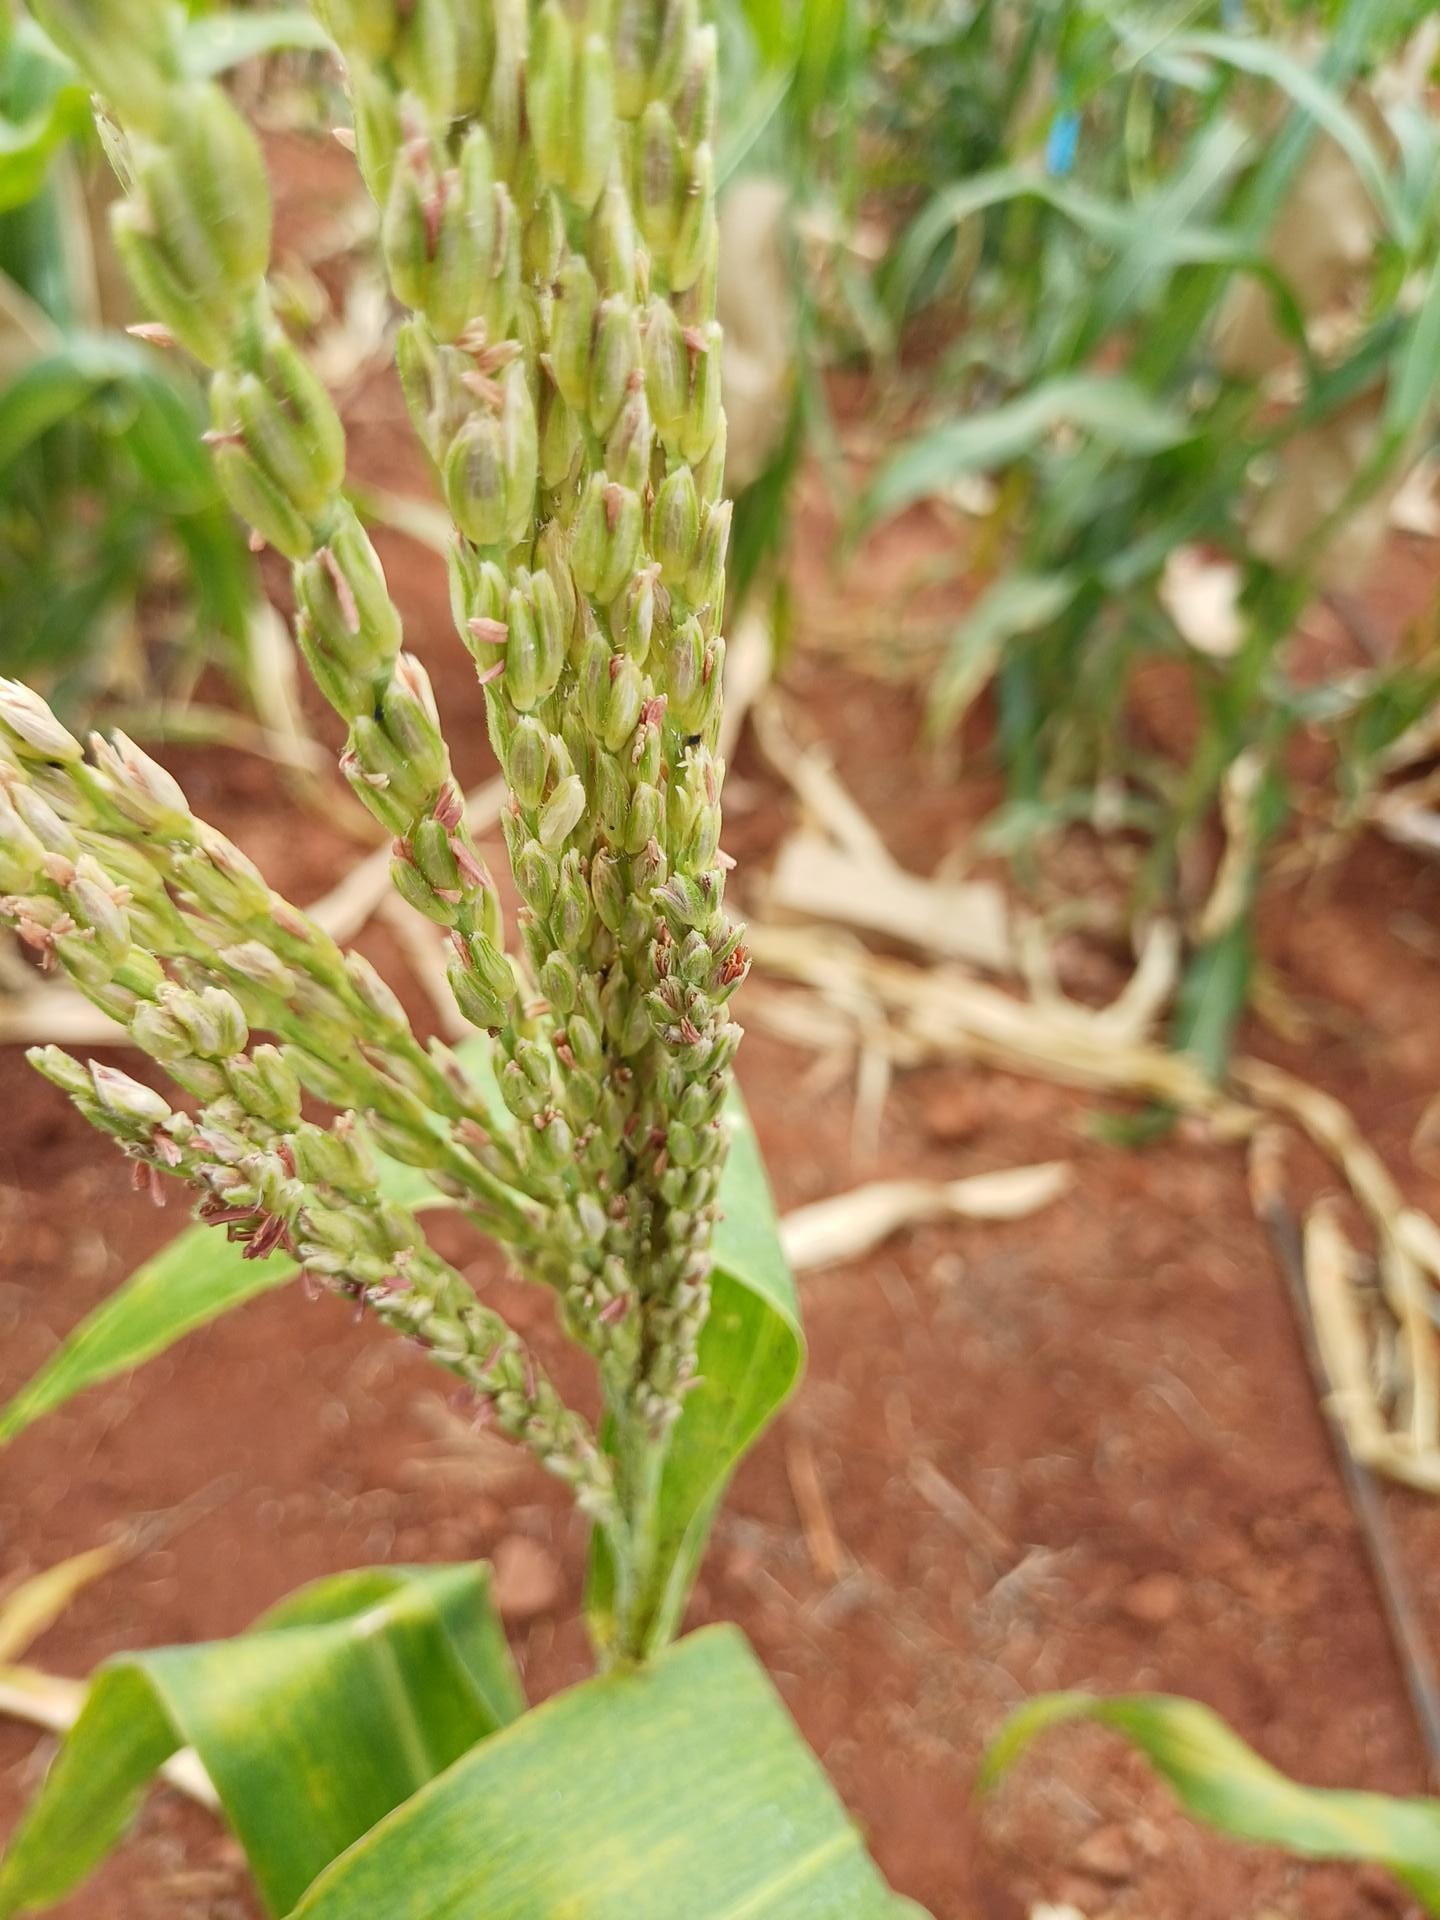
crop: maize
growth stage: flowering
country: Kenya
